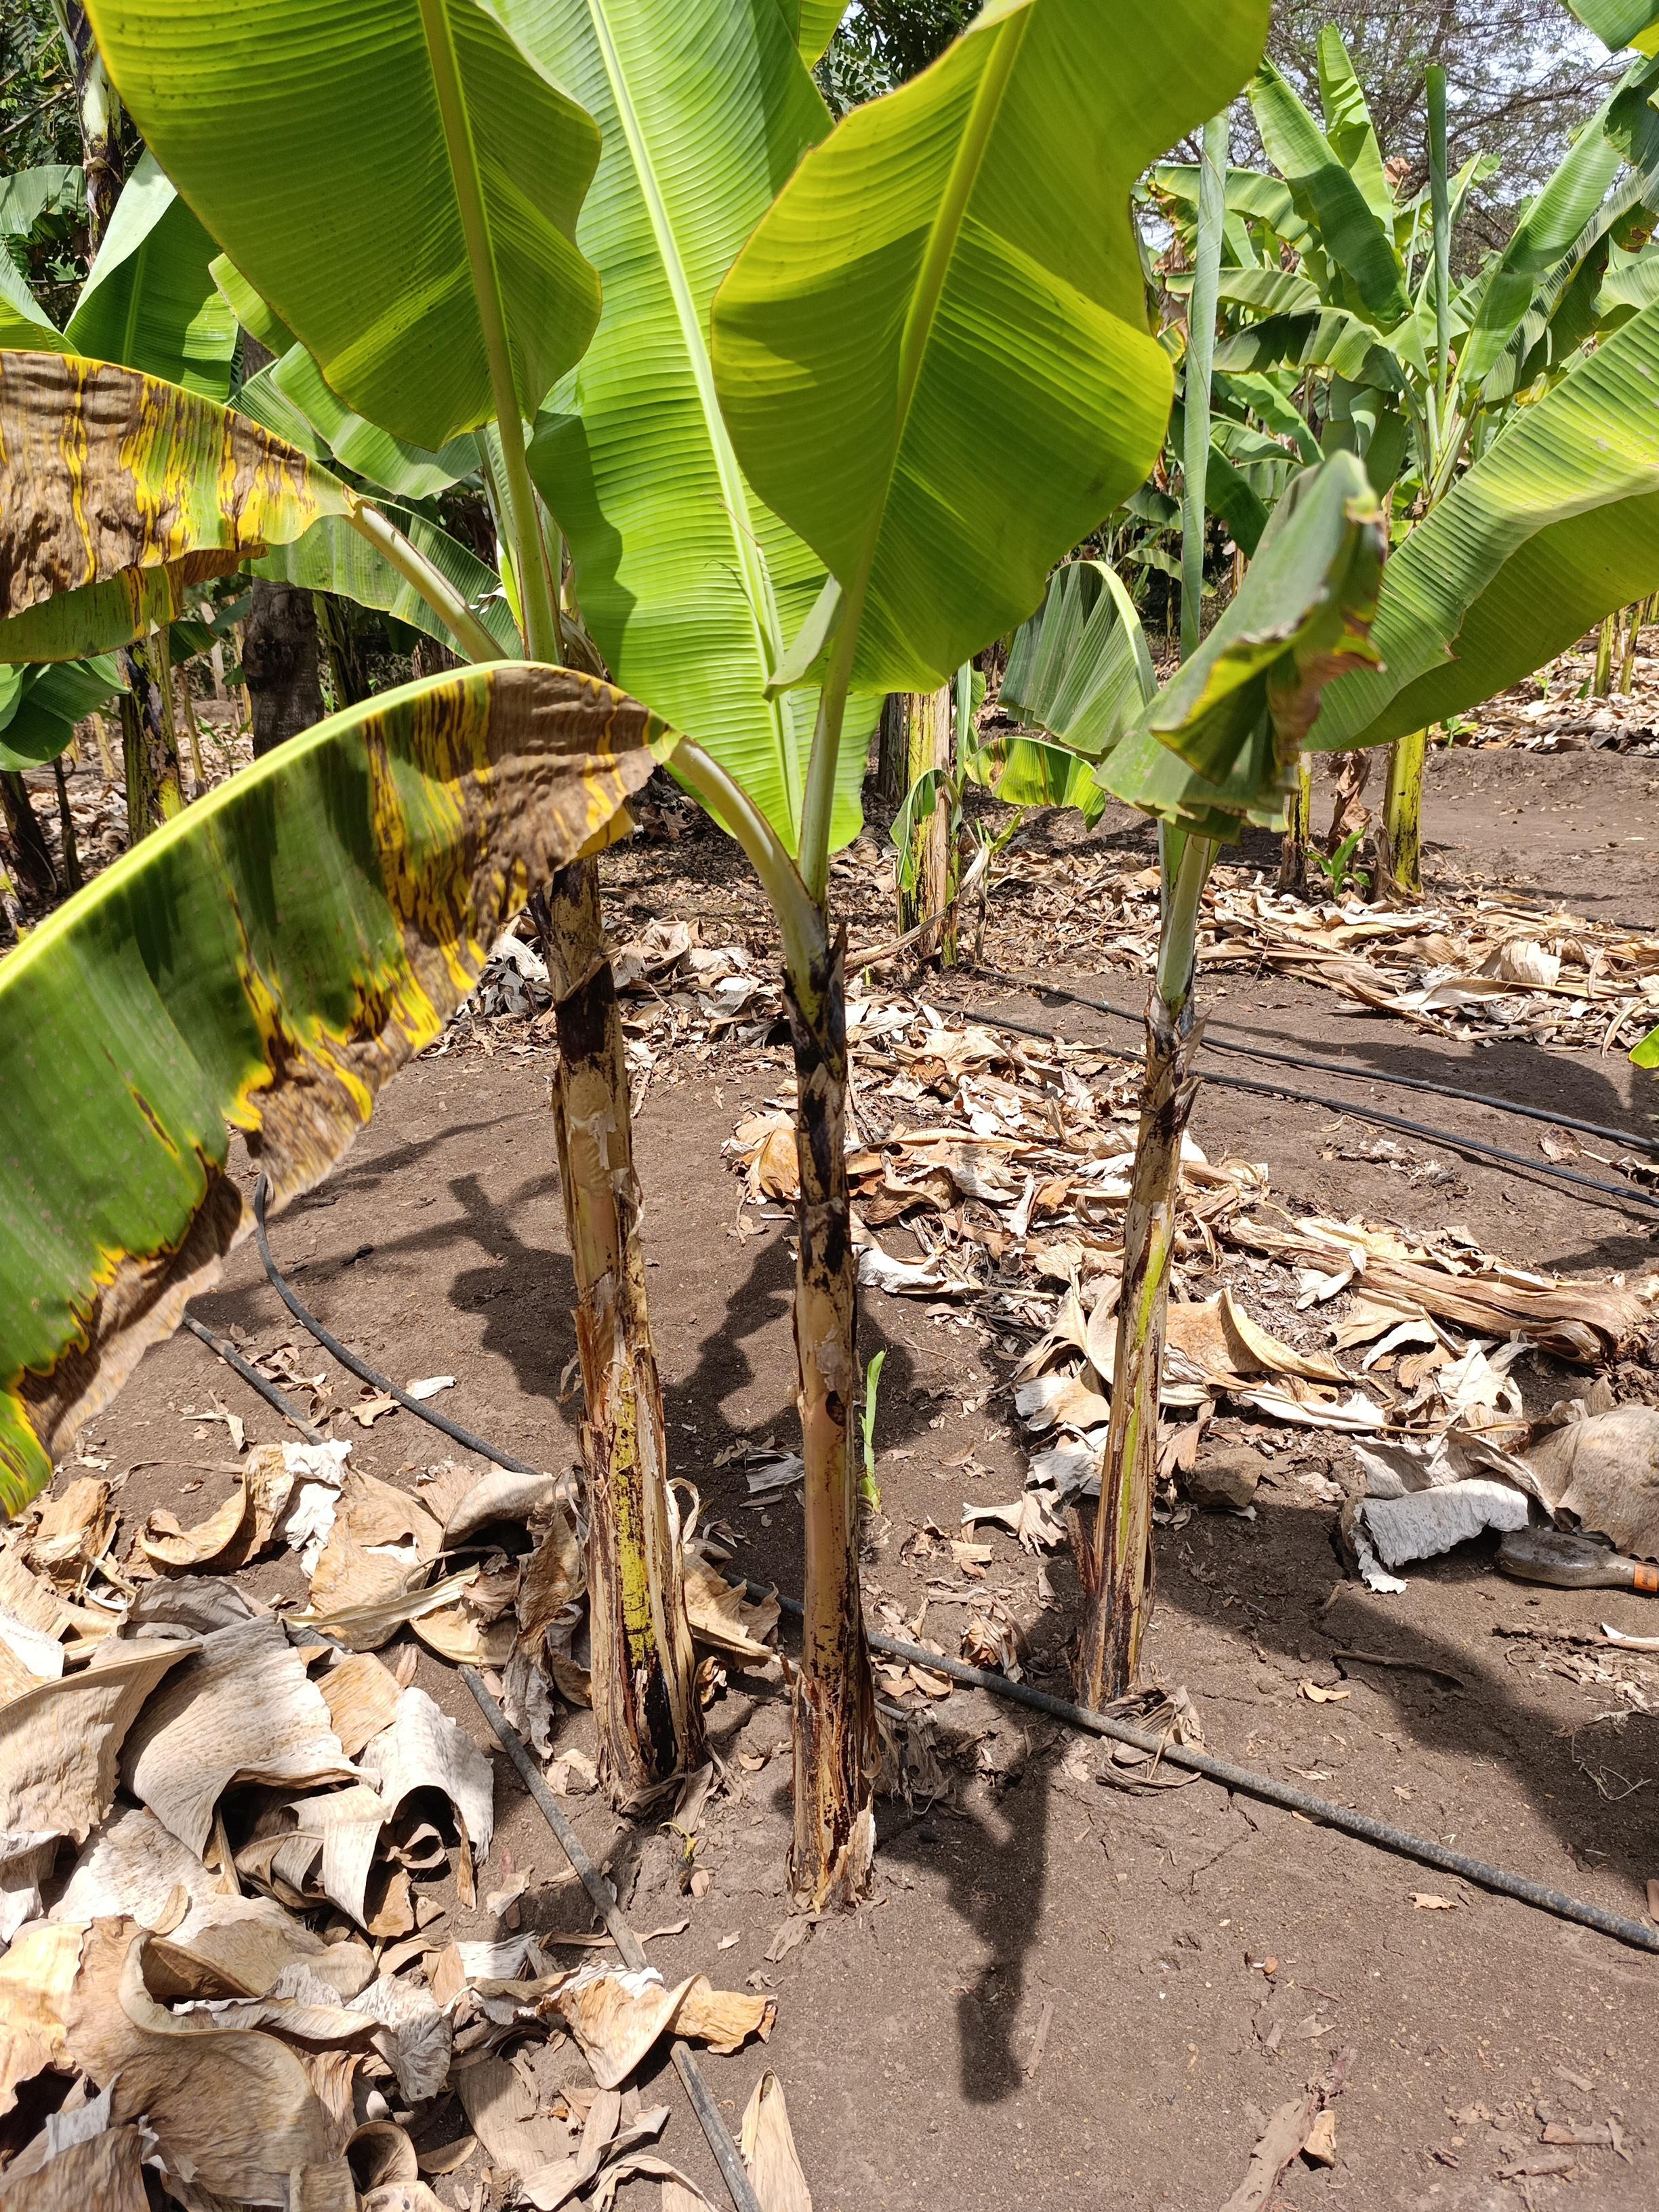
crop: banana
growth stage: vegetative
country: Tanzania
